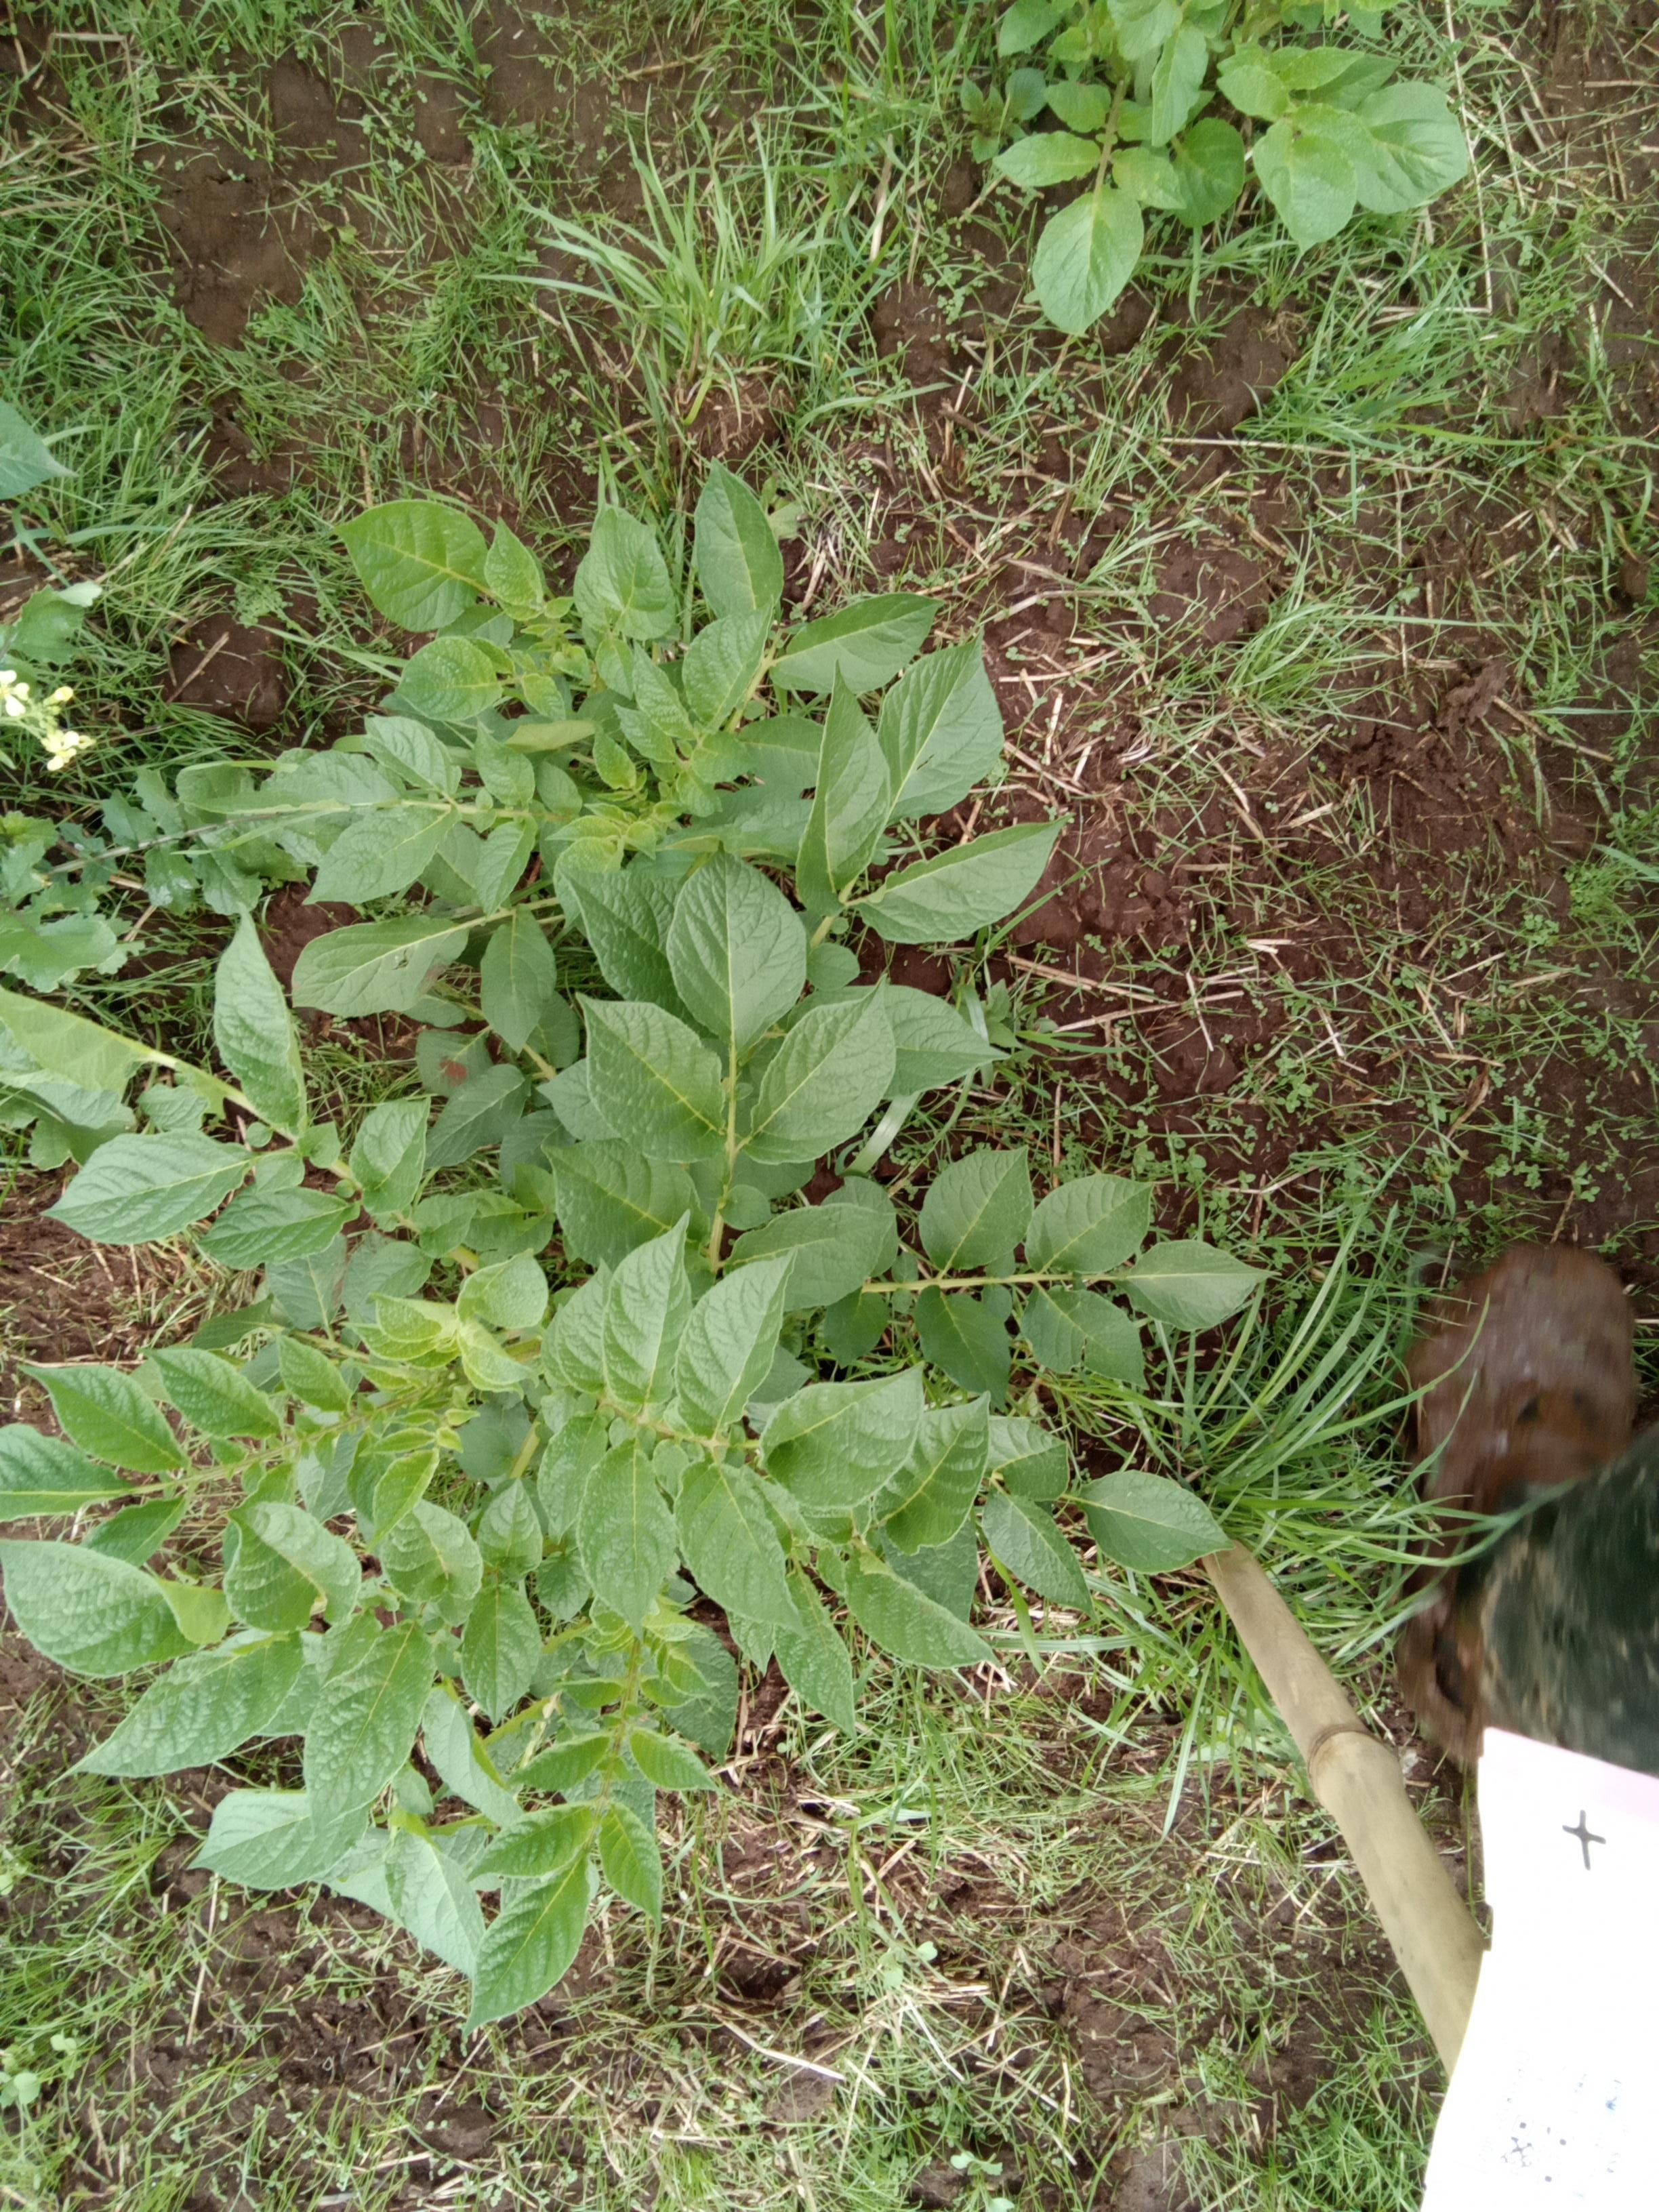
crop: potato
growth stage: vegetative
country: Kenya
